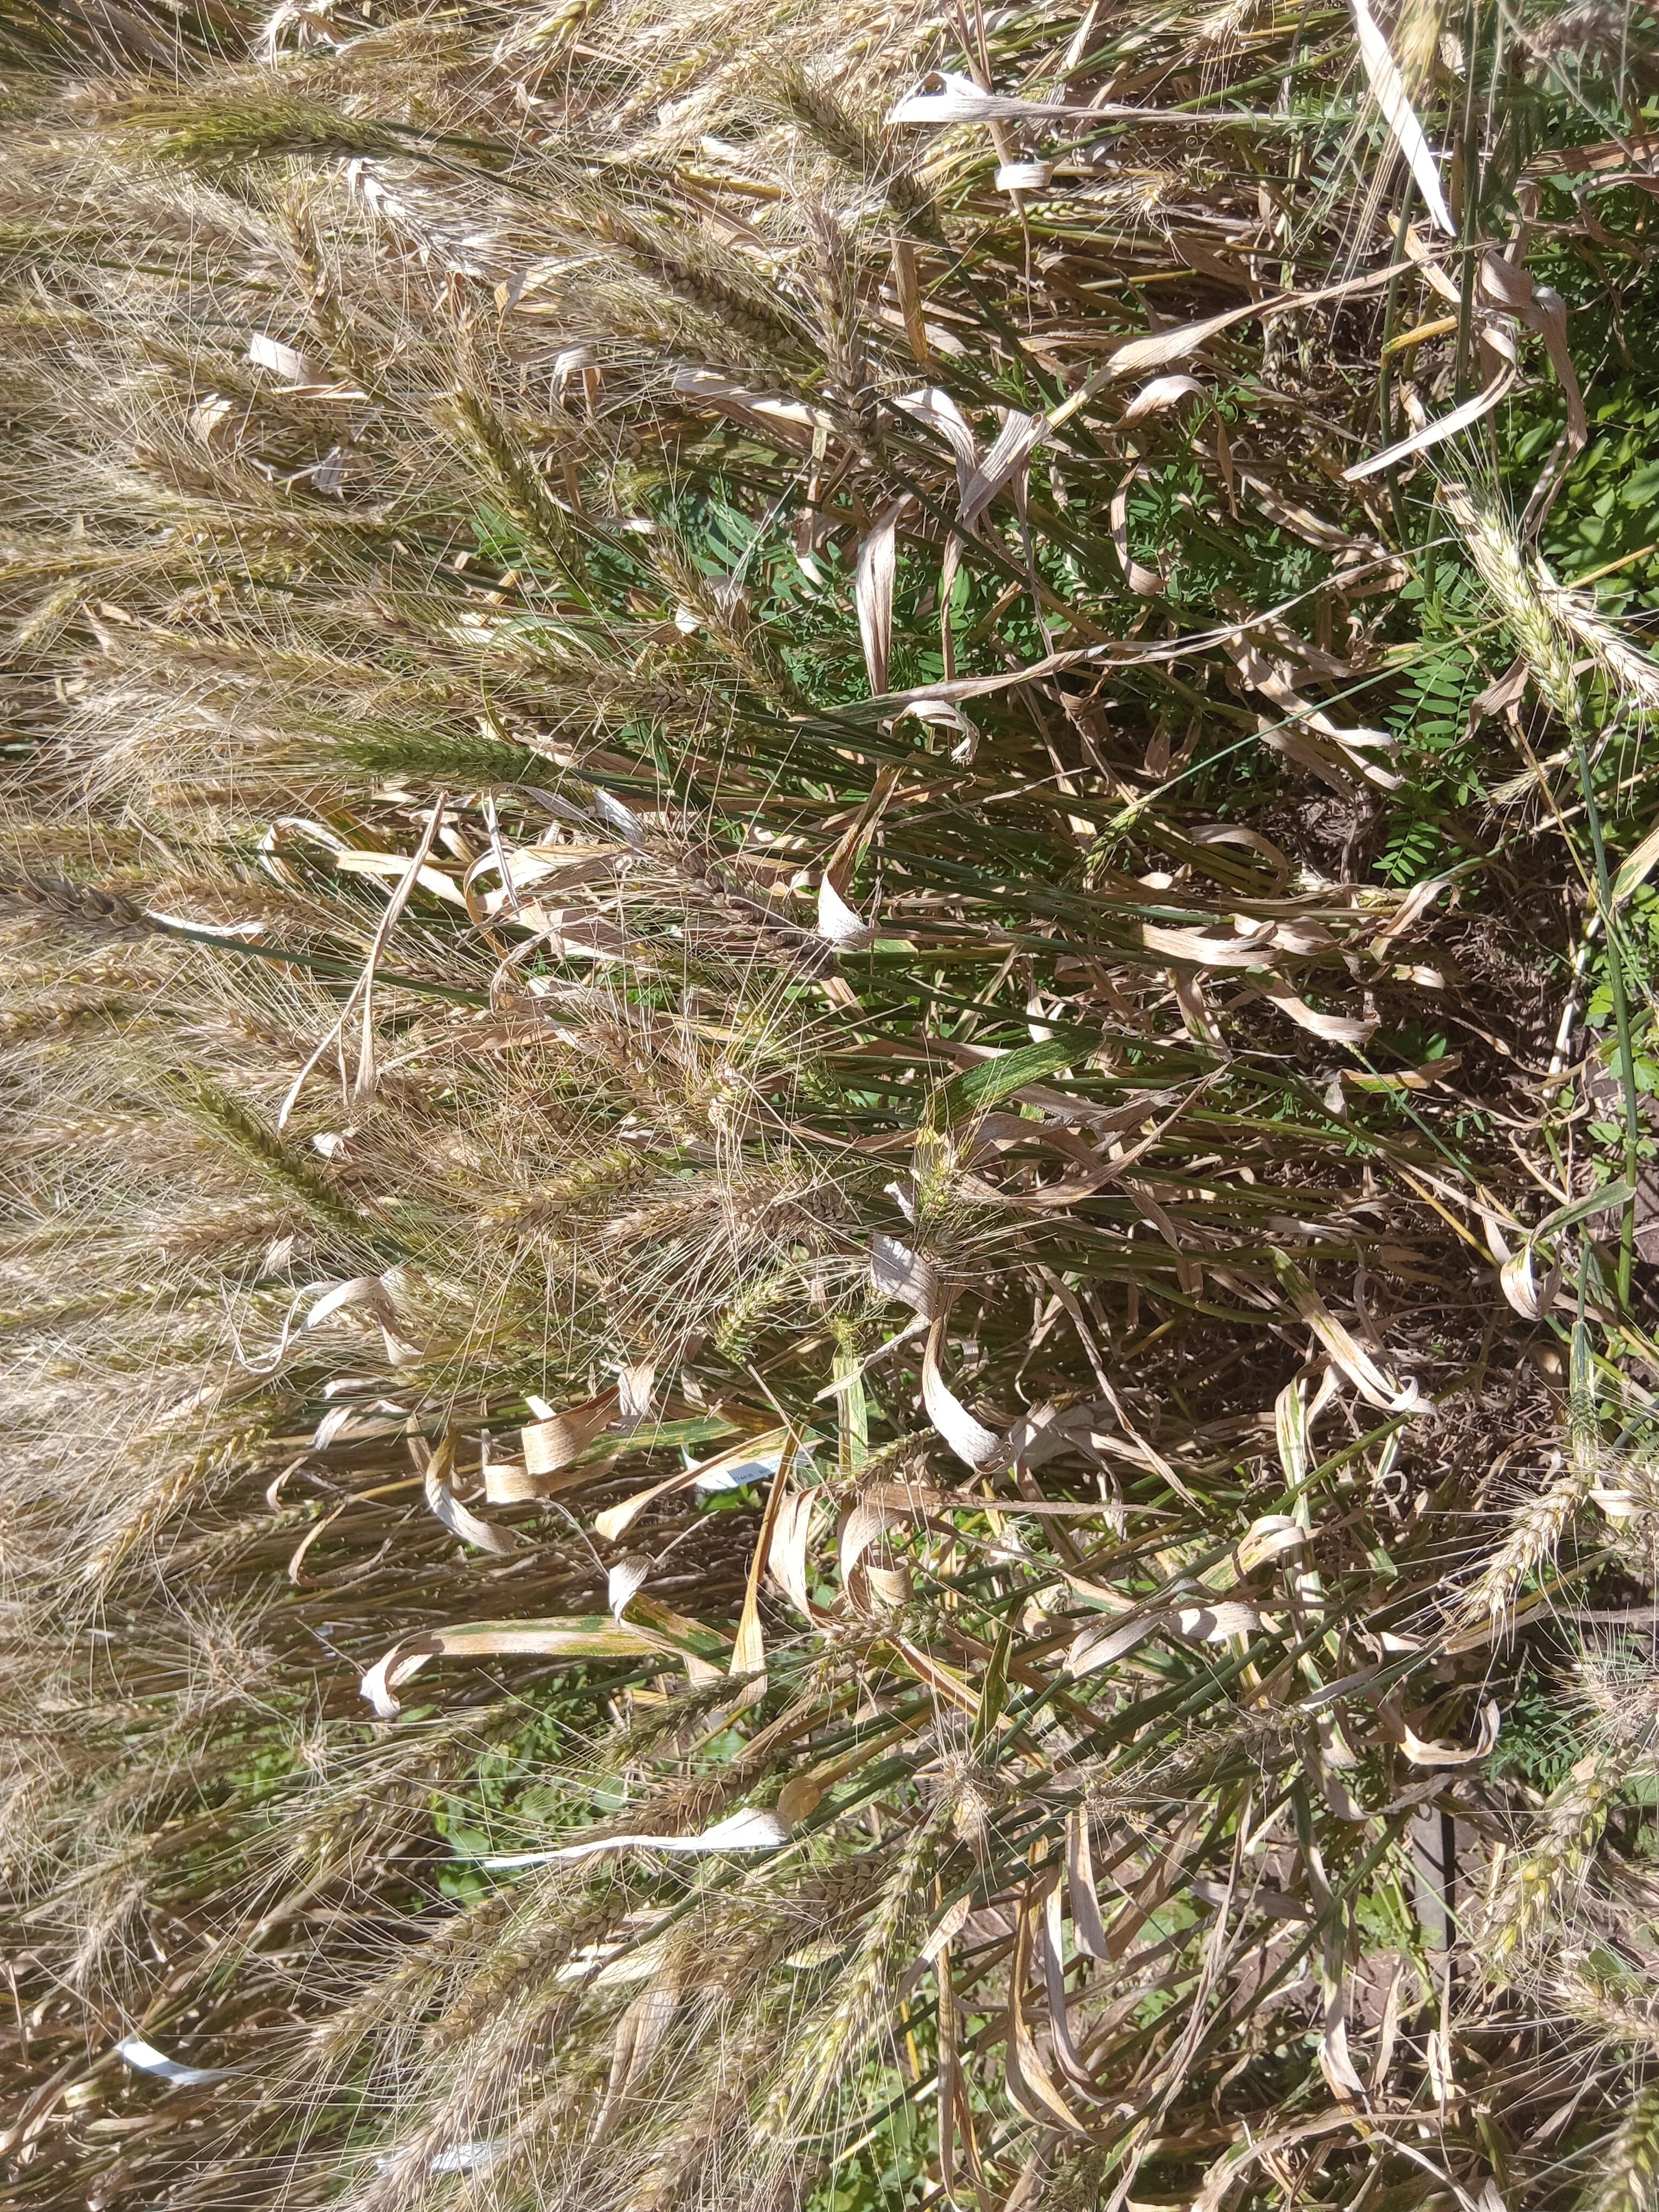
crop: wheat
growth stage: maturity
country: Kenya
